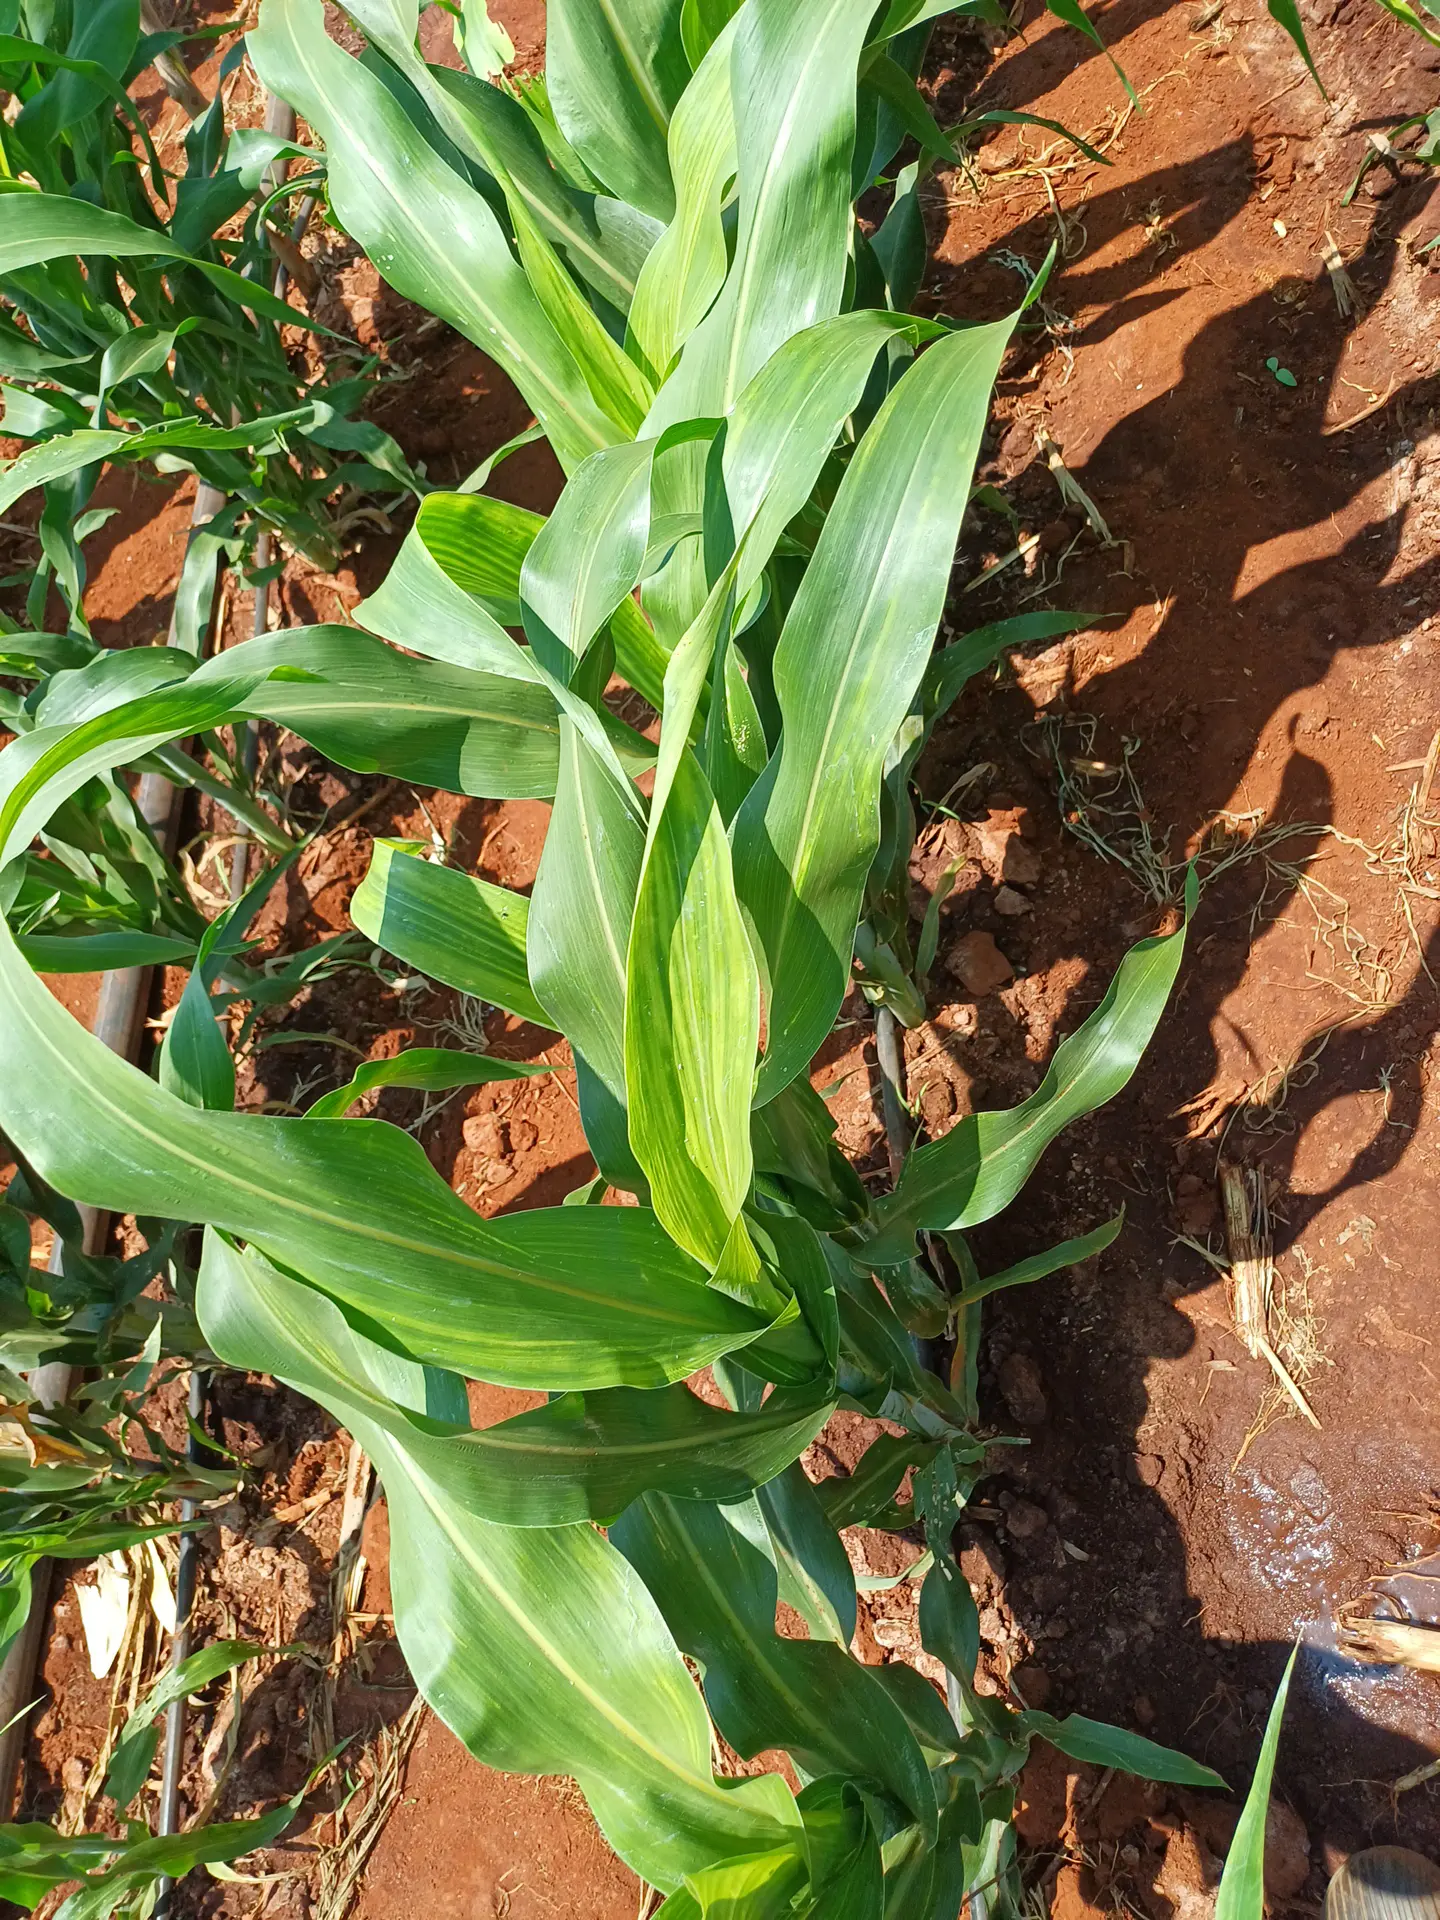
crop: sorghum
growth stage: vegetative
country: Kenya
